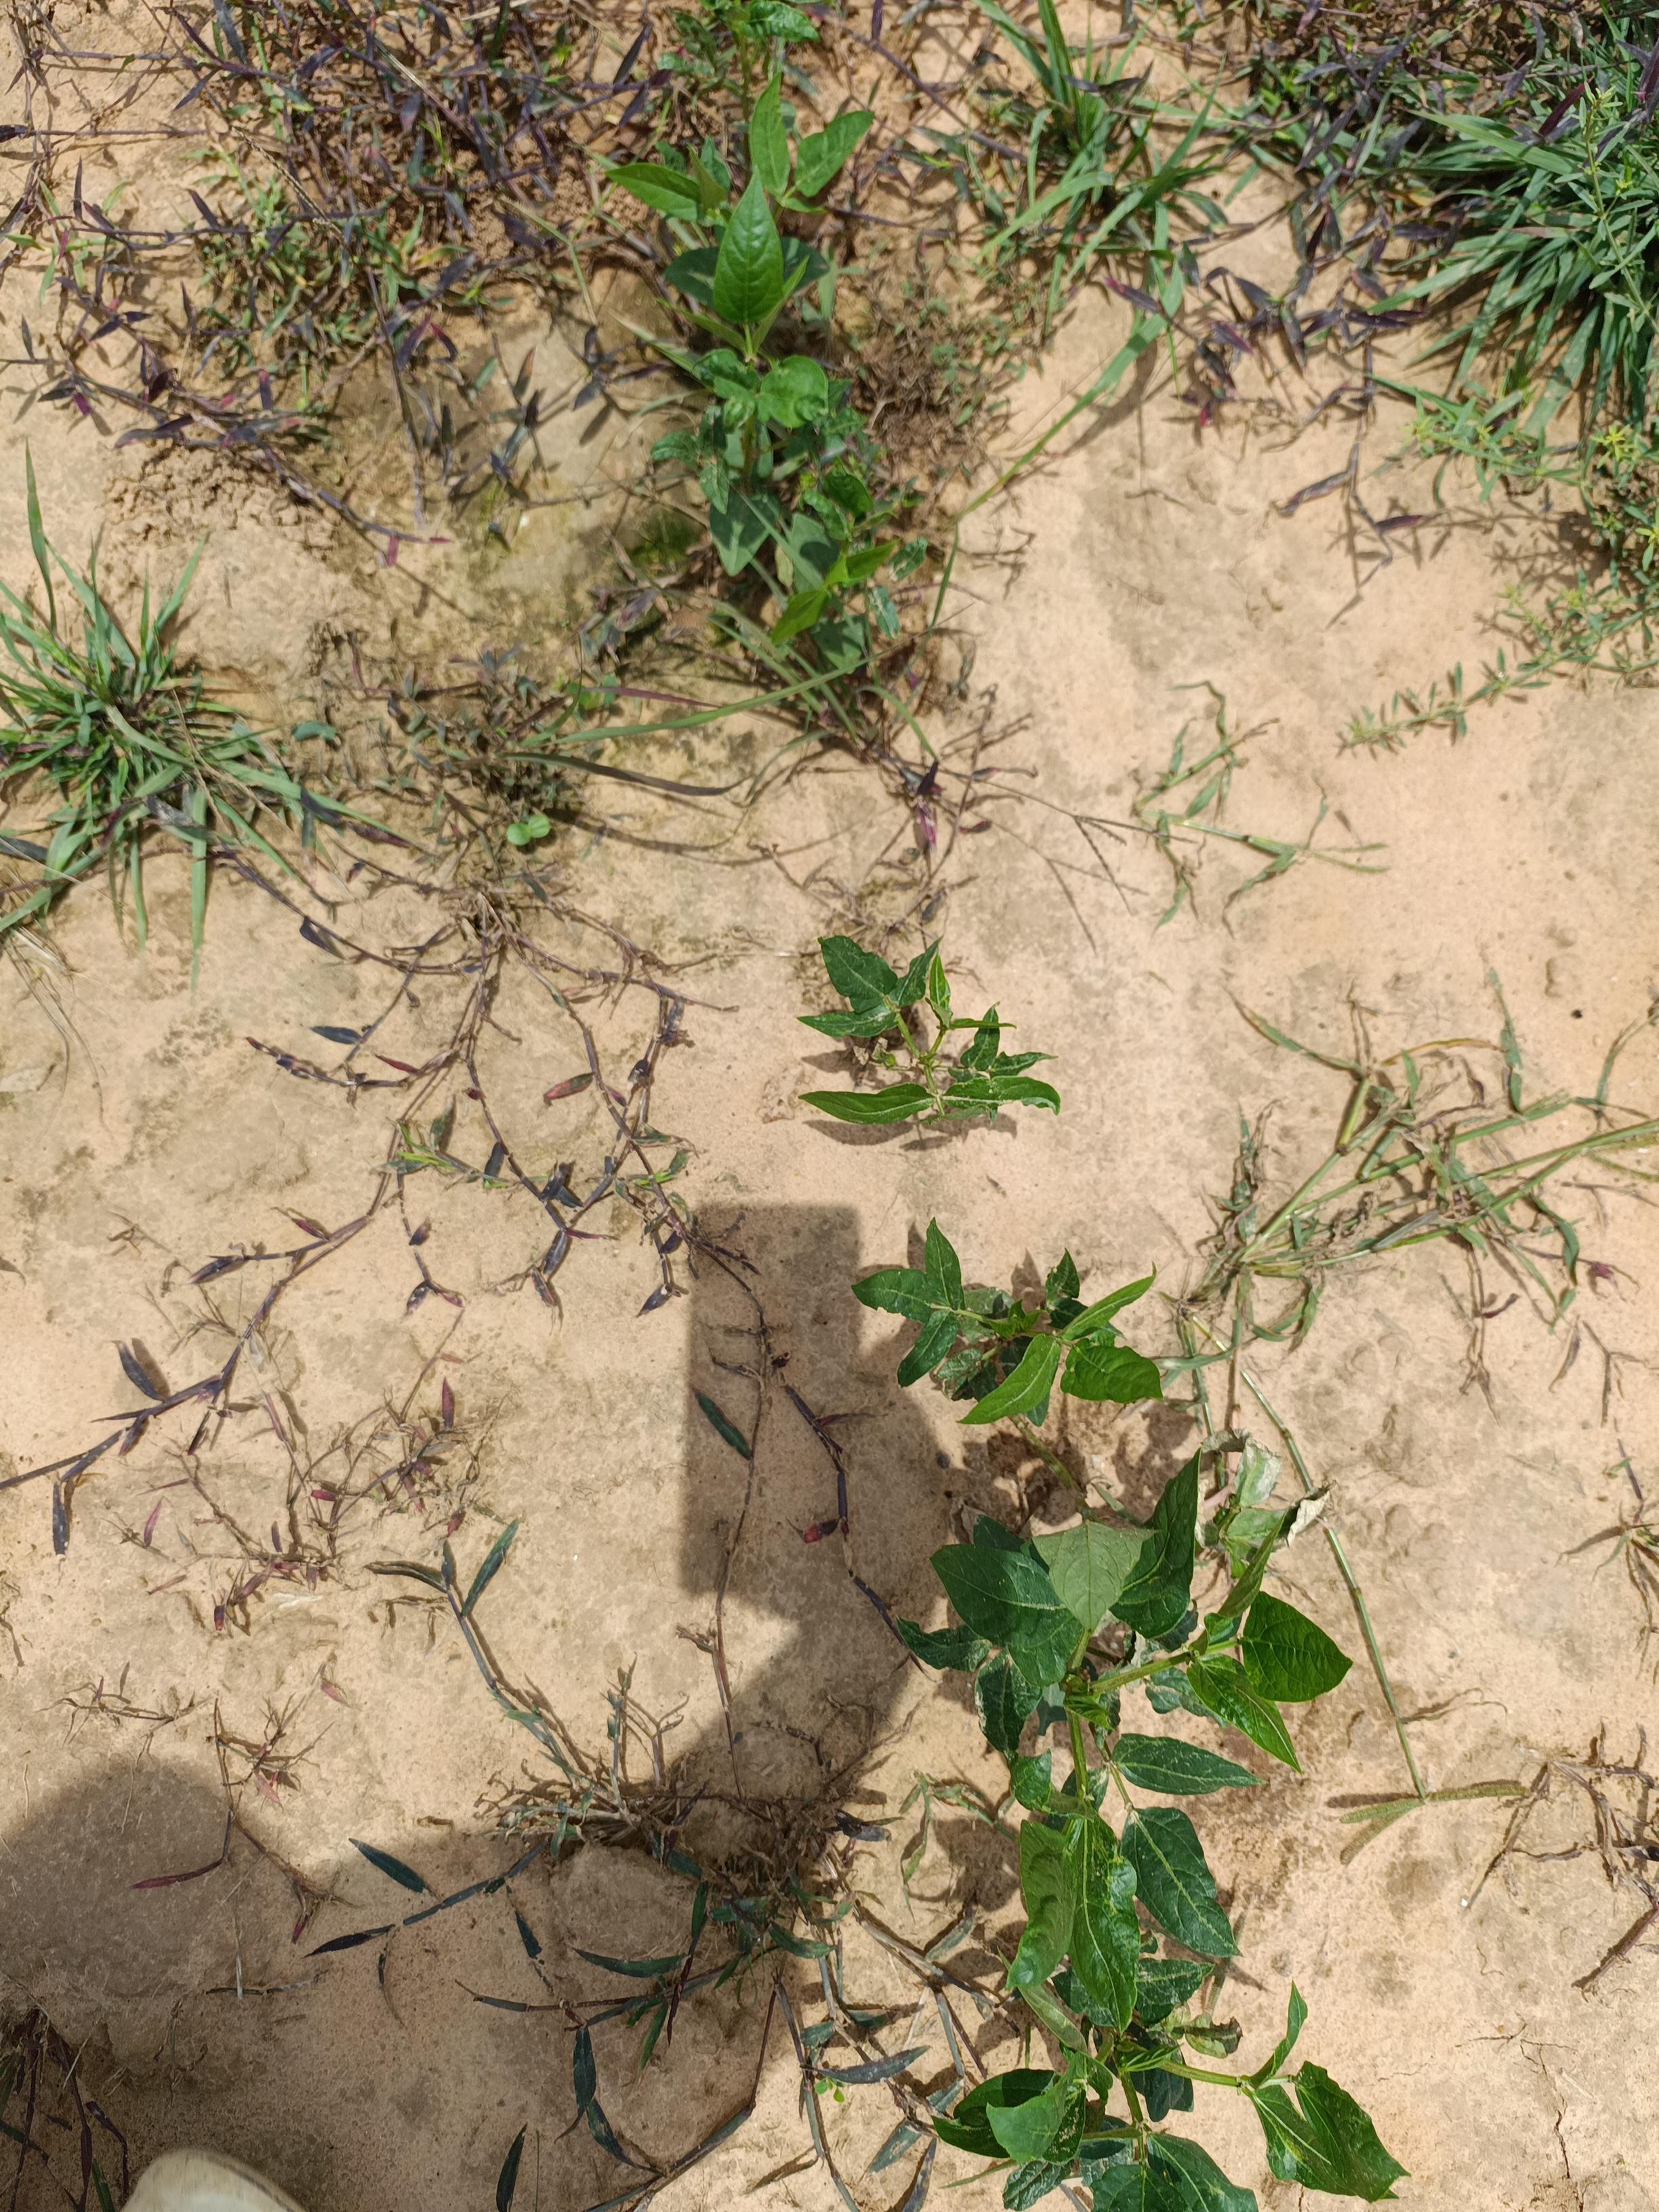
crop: cowpea
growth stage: emergence
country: Nigeria
